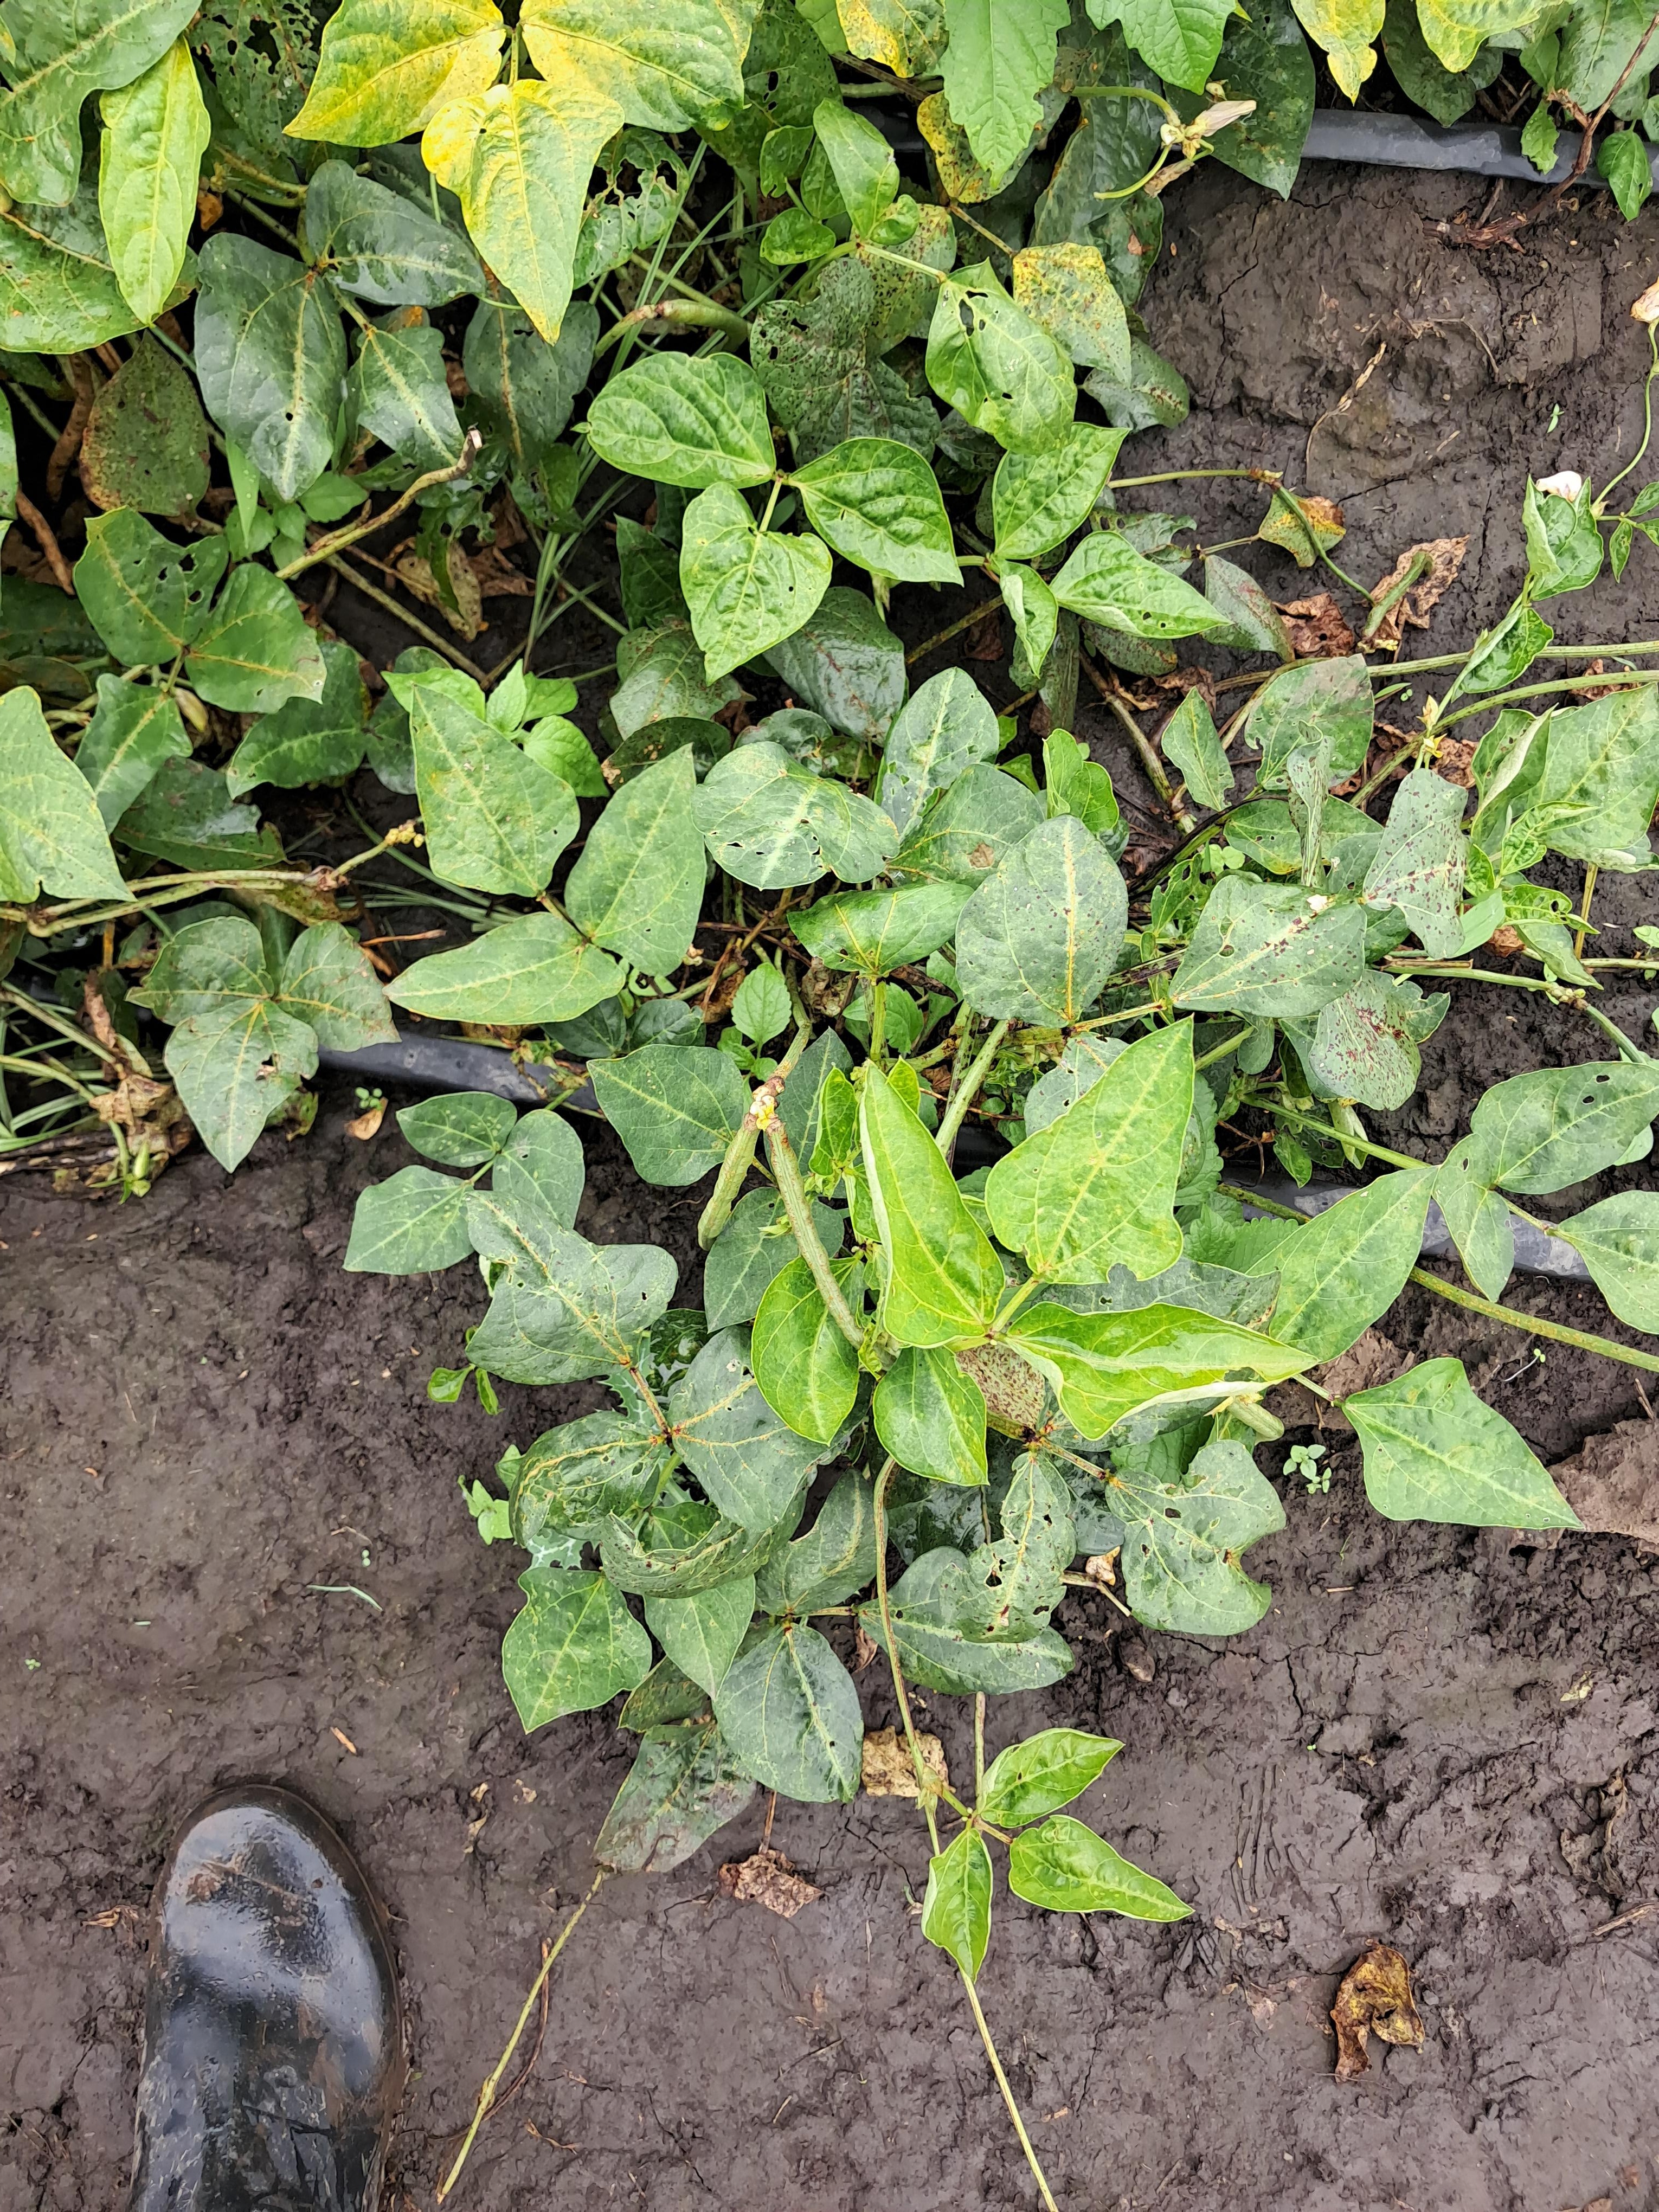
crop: cowpea
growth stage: development pod
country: Tanzania
